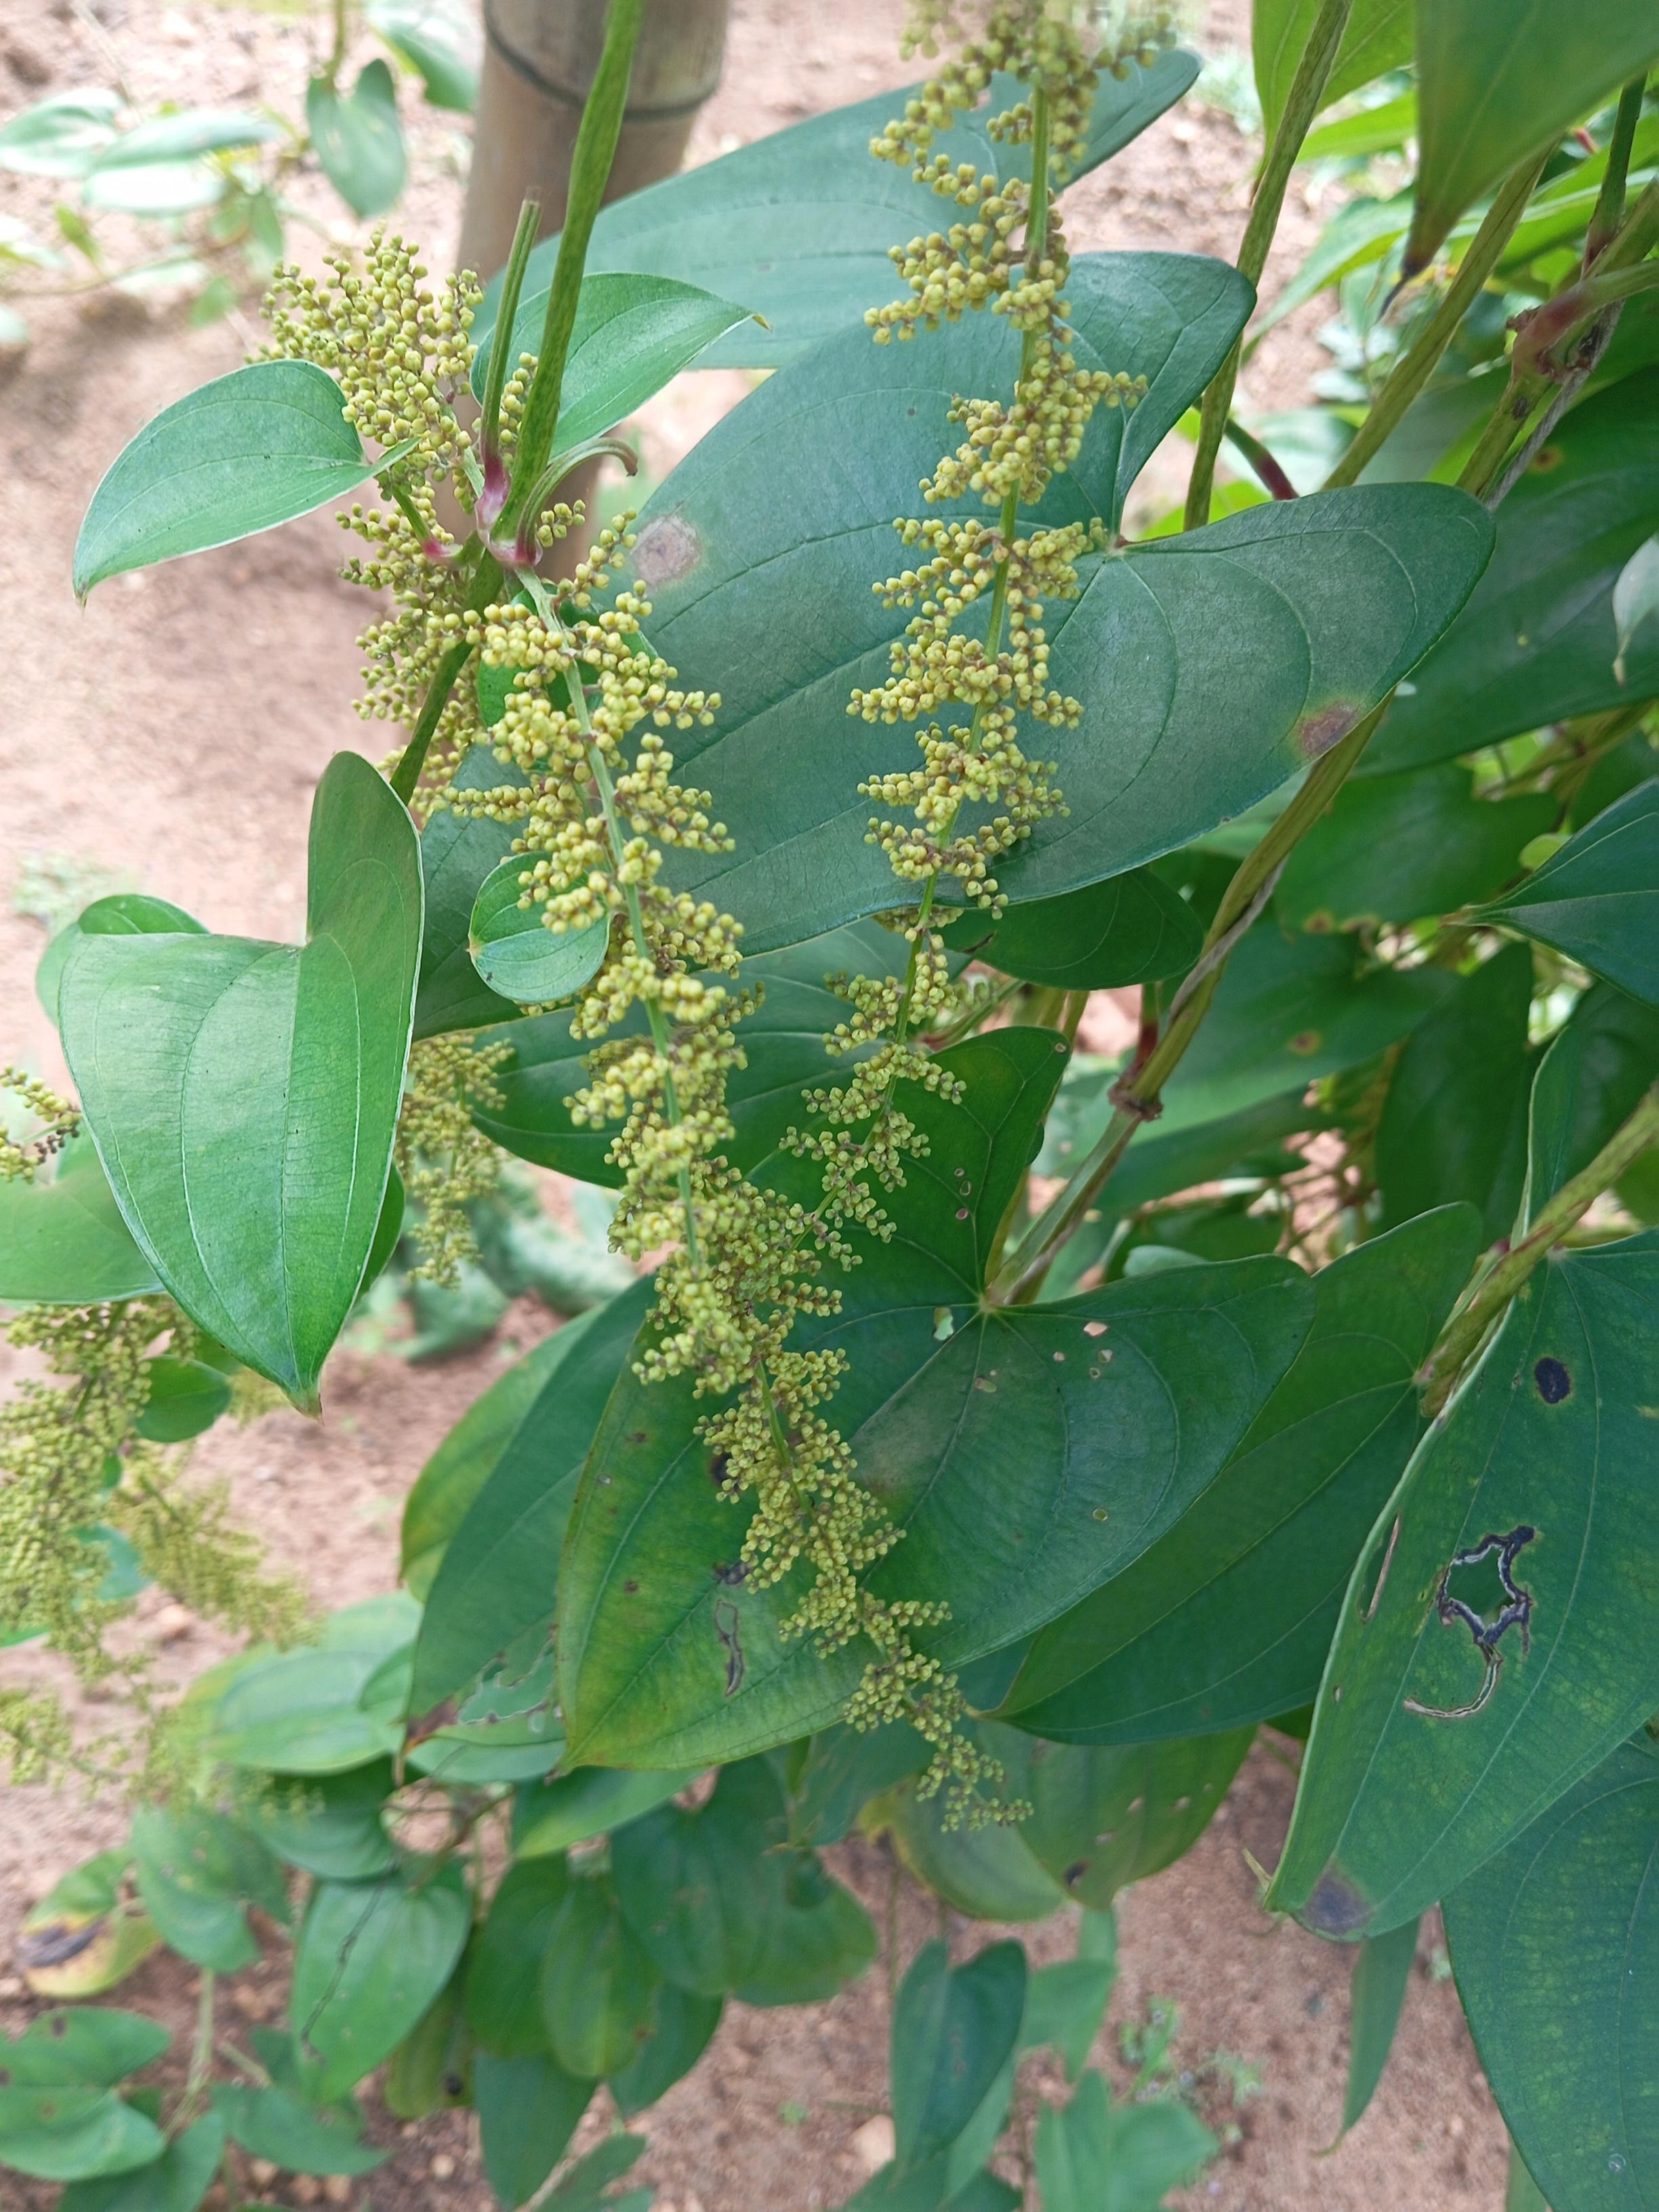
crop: yam
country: Nigeria
